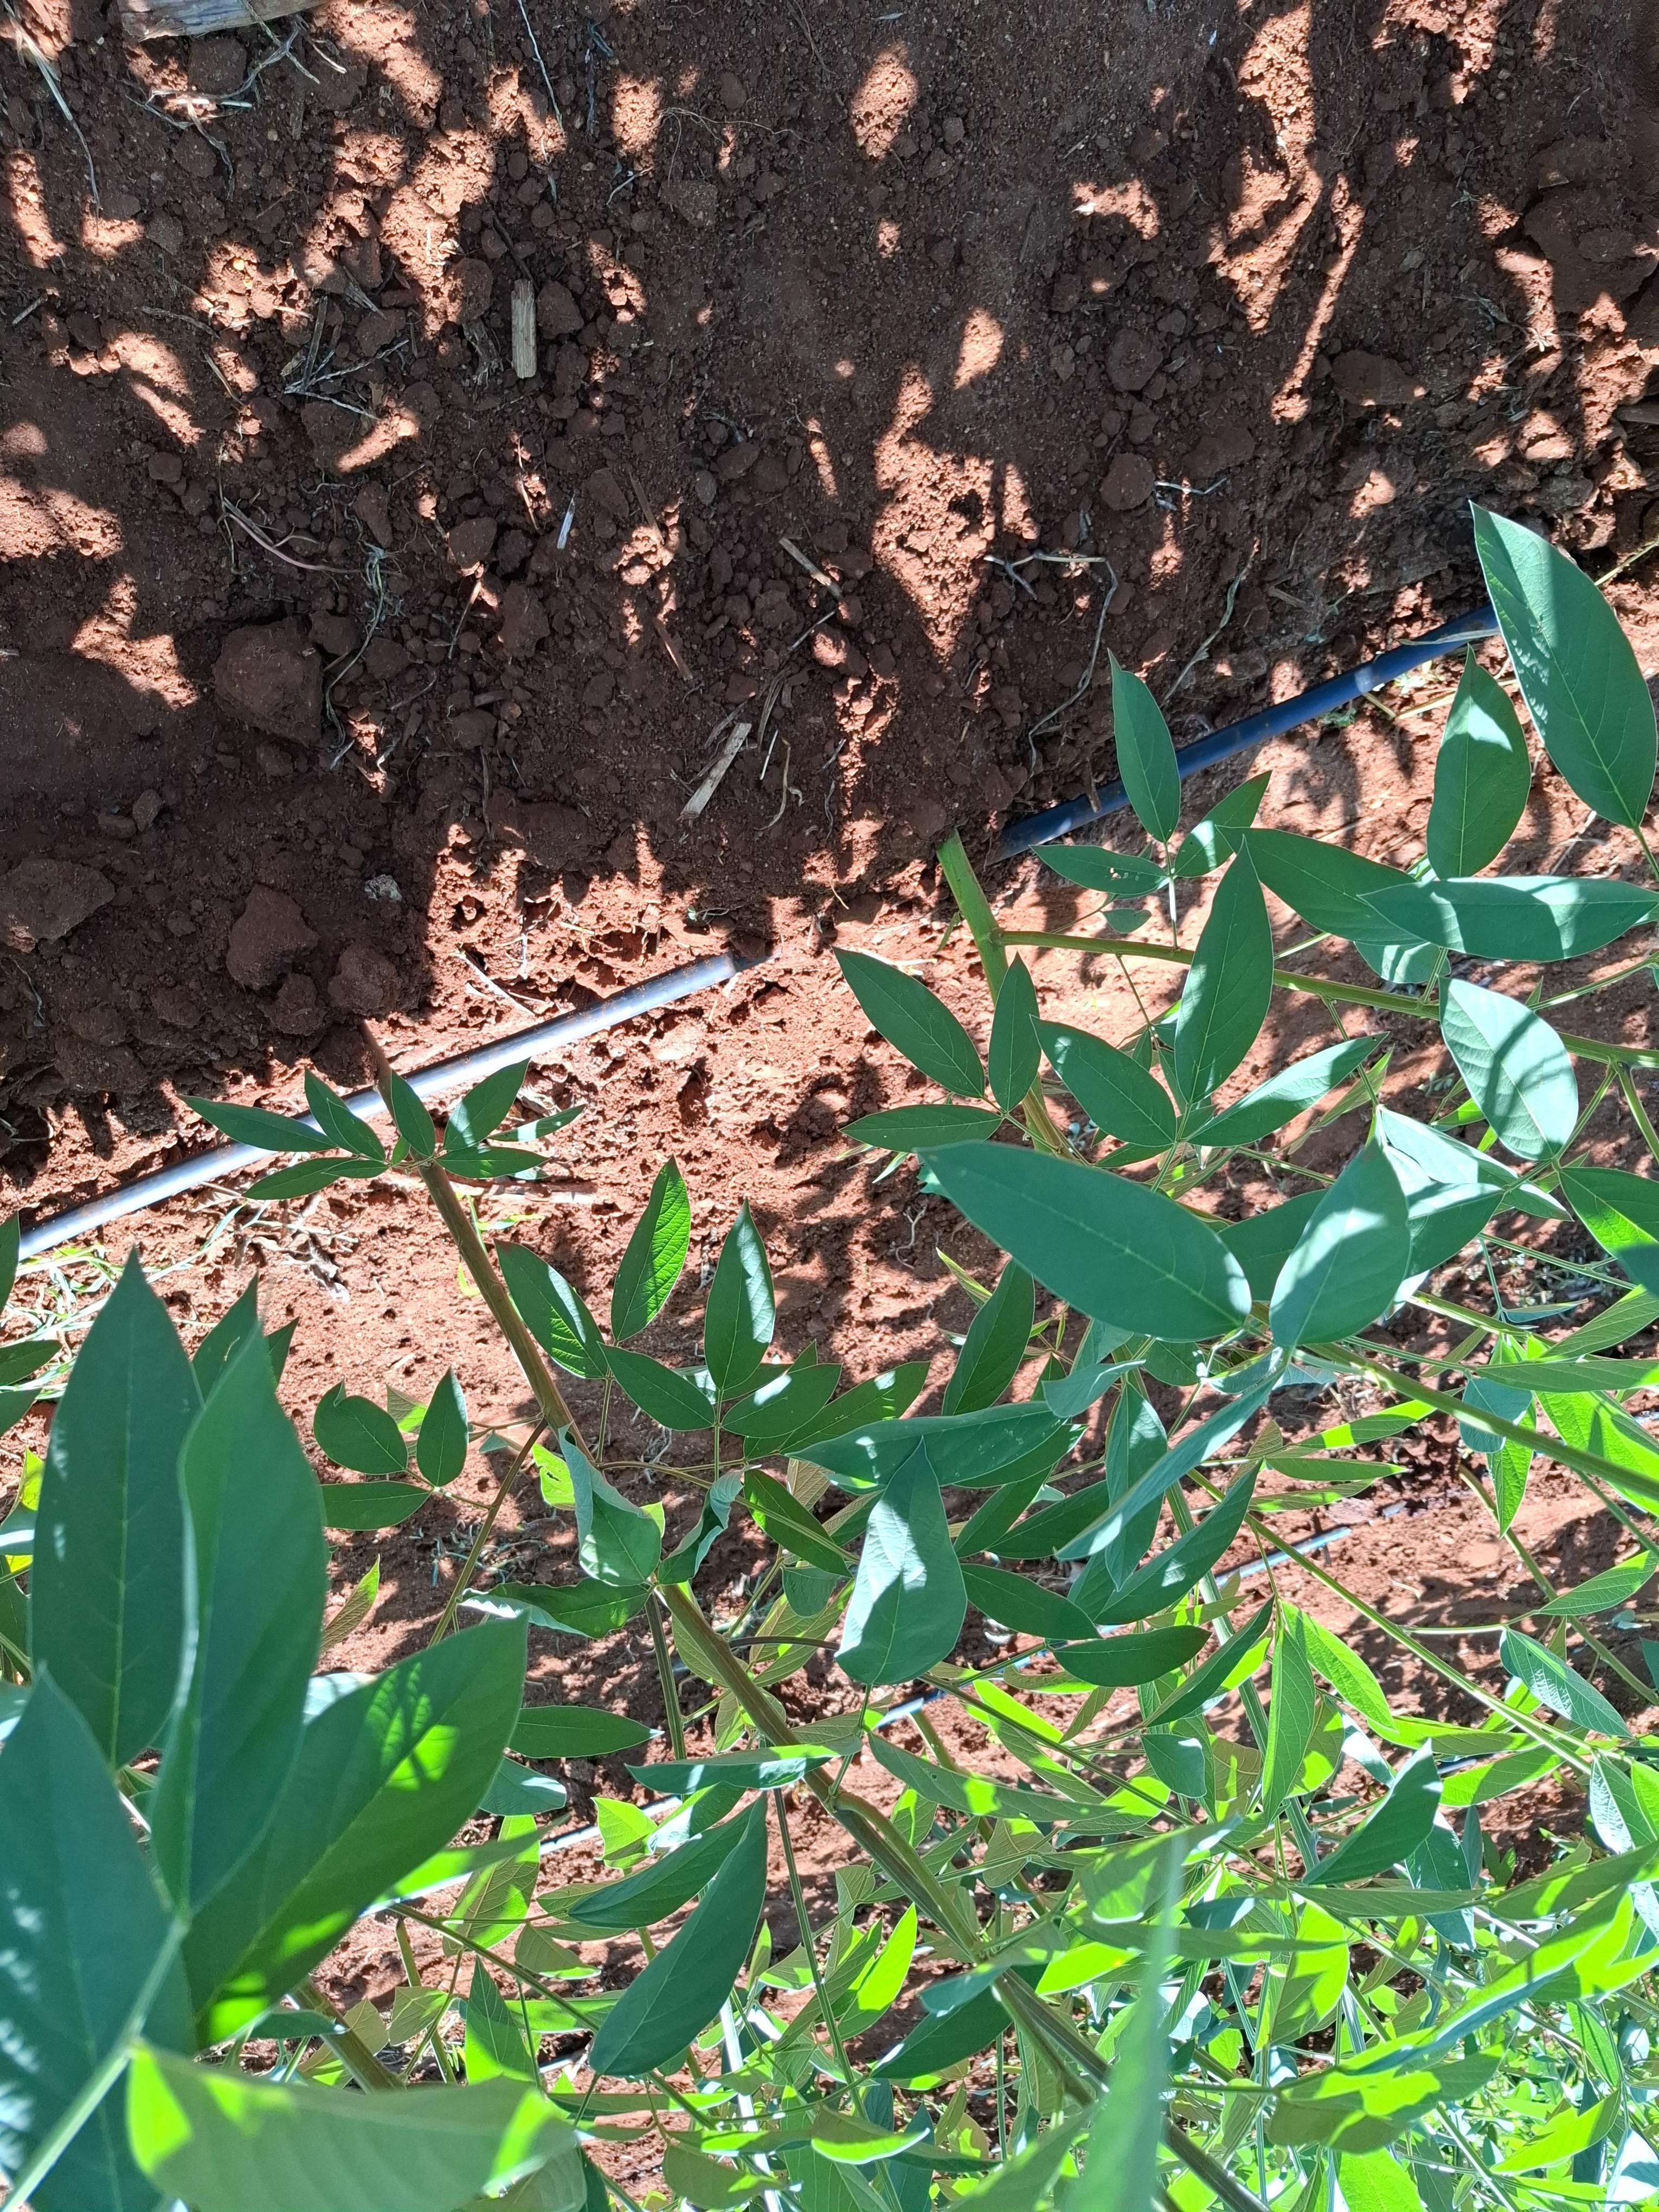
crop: pigeonpea
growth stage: flowering
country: Kenya
